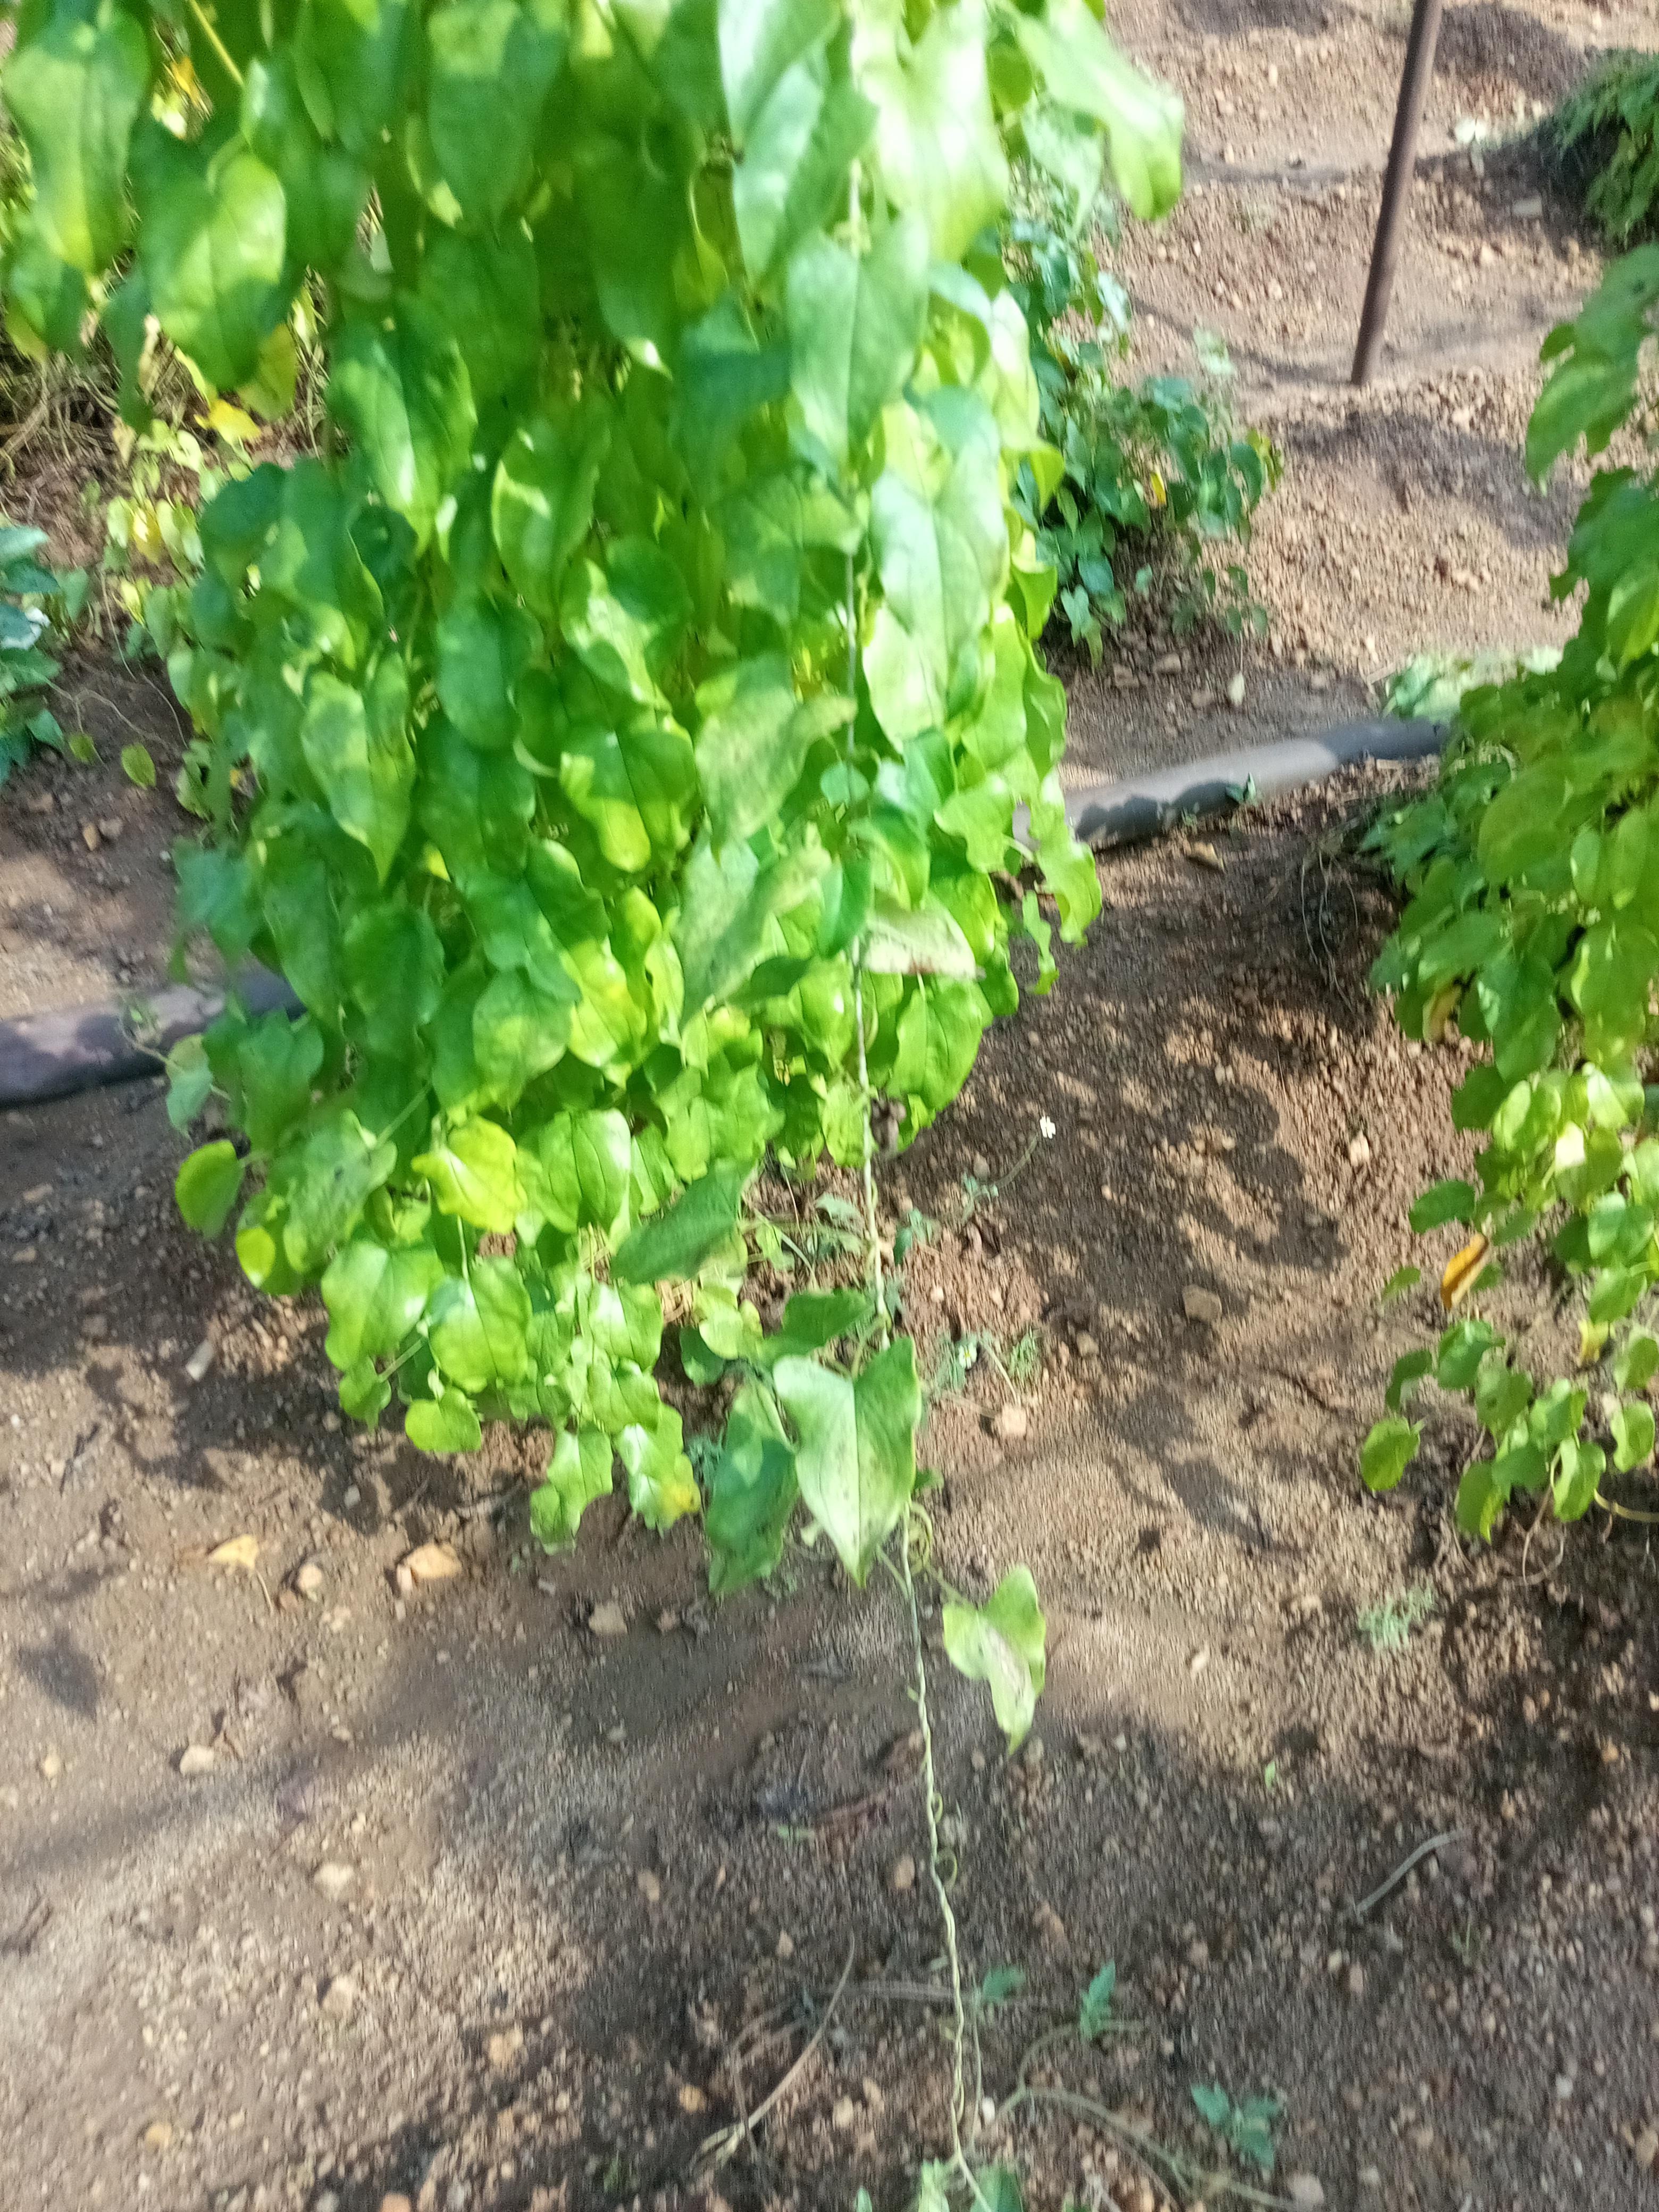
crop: yam
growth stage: maturity
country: Nigeria
